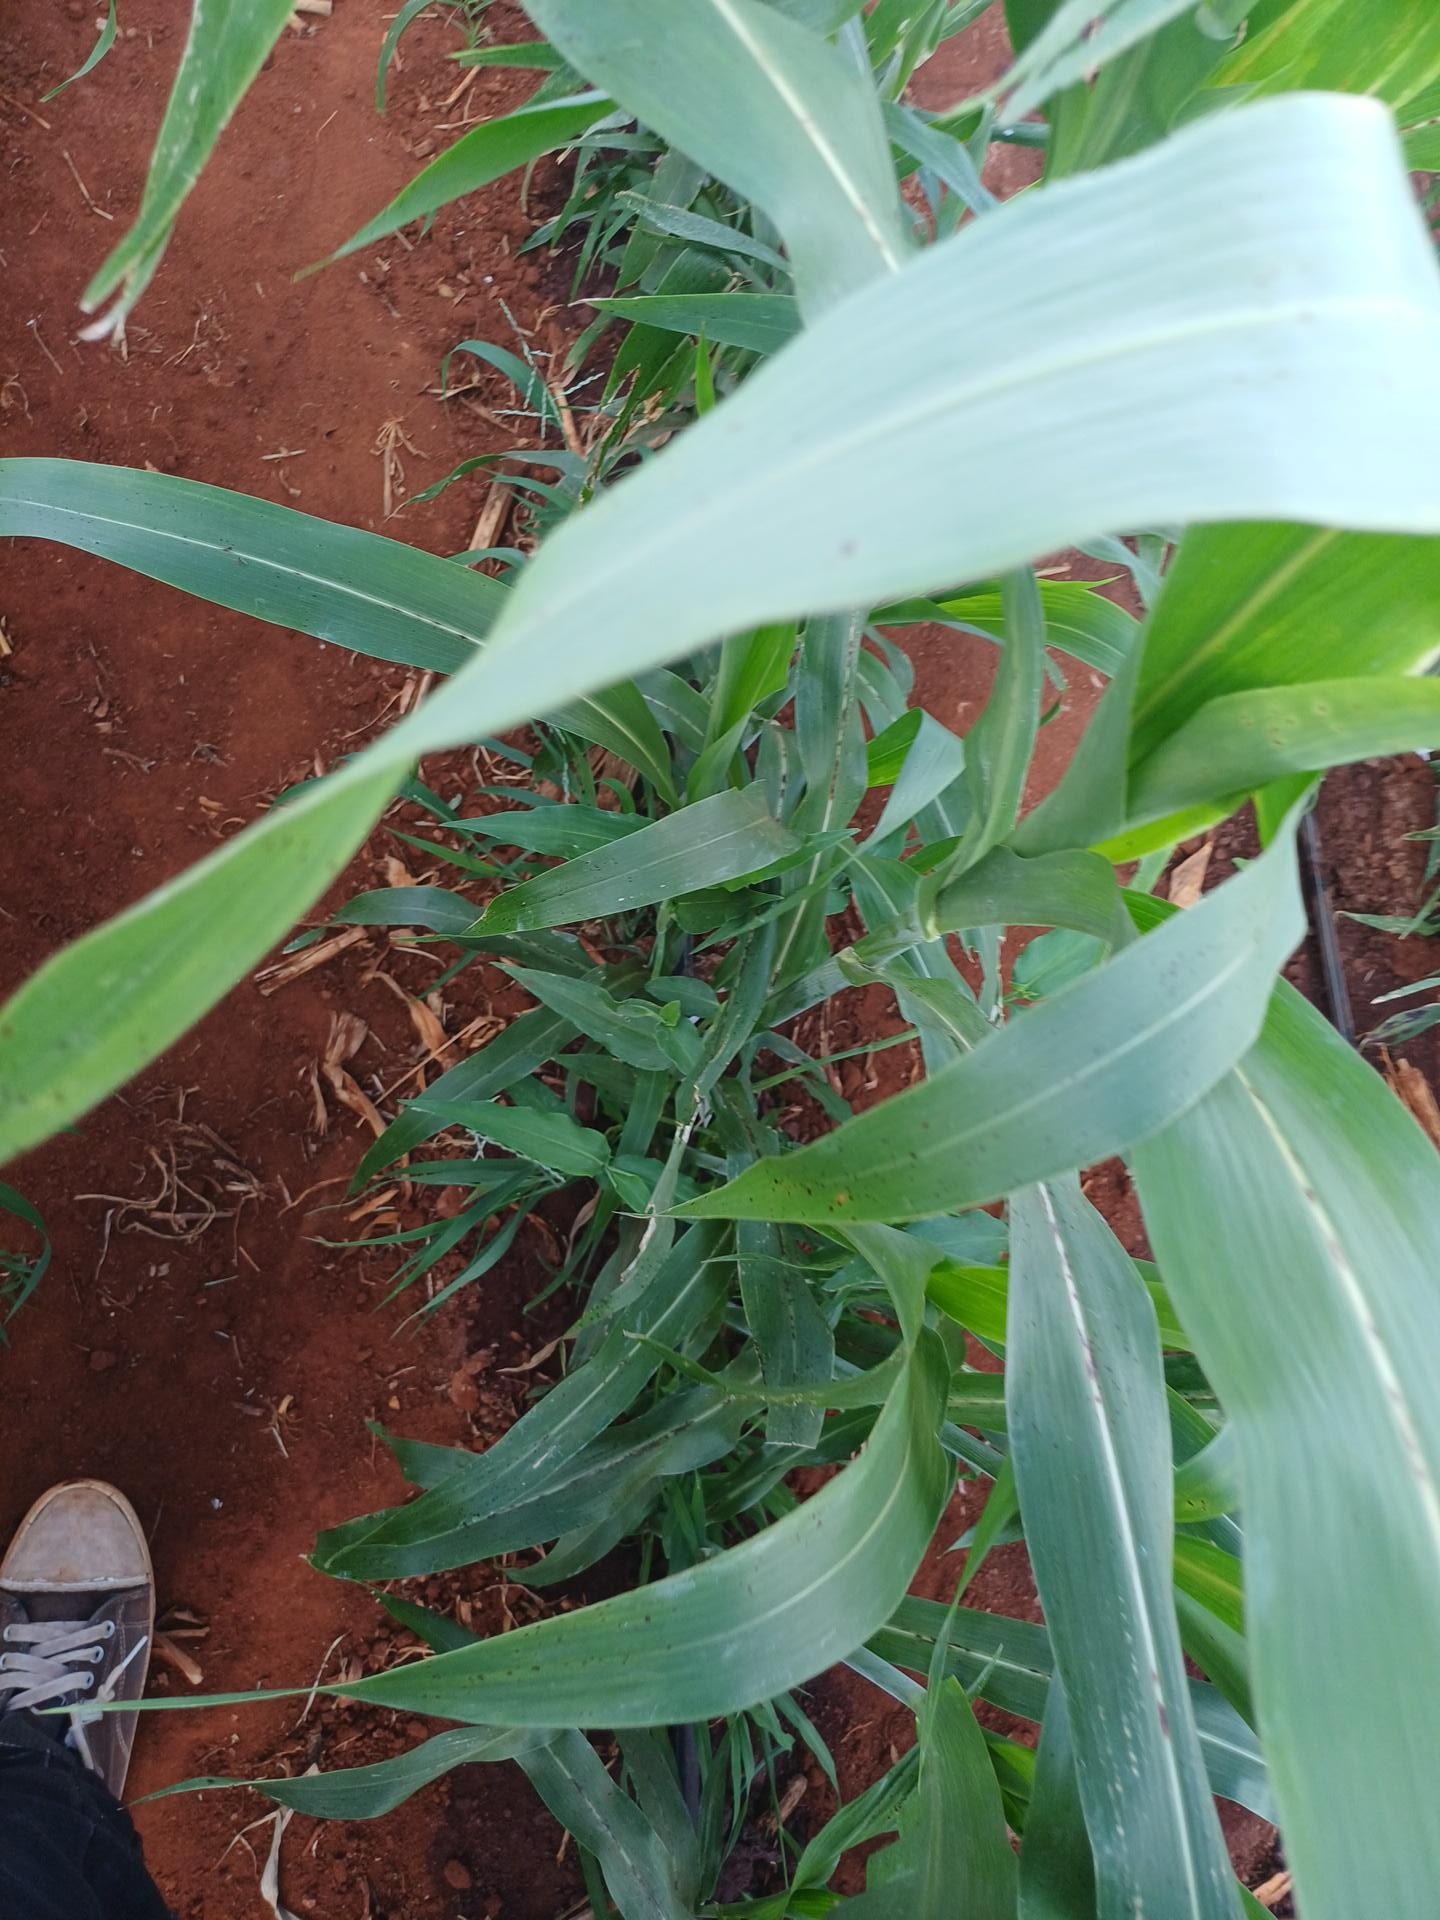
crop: sorghum
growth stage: vegetative
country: Kenya
